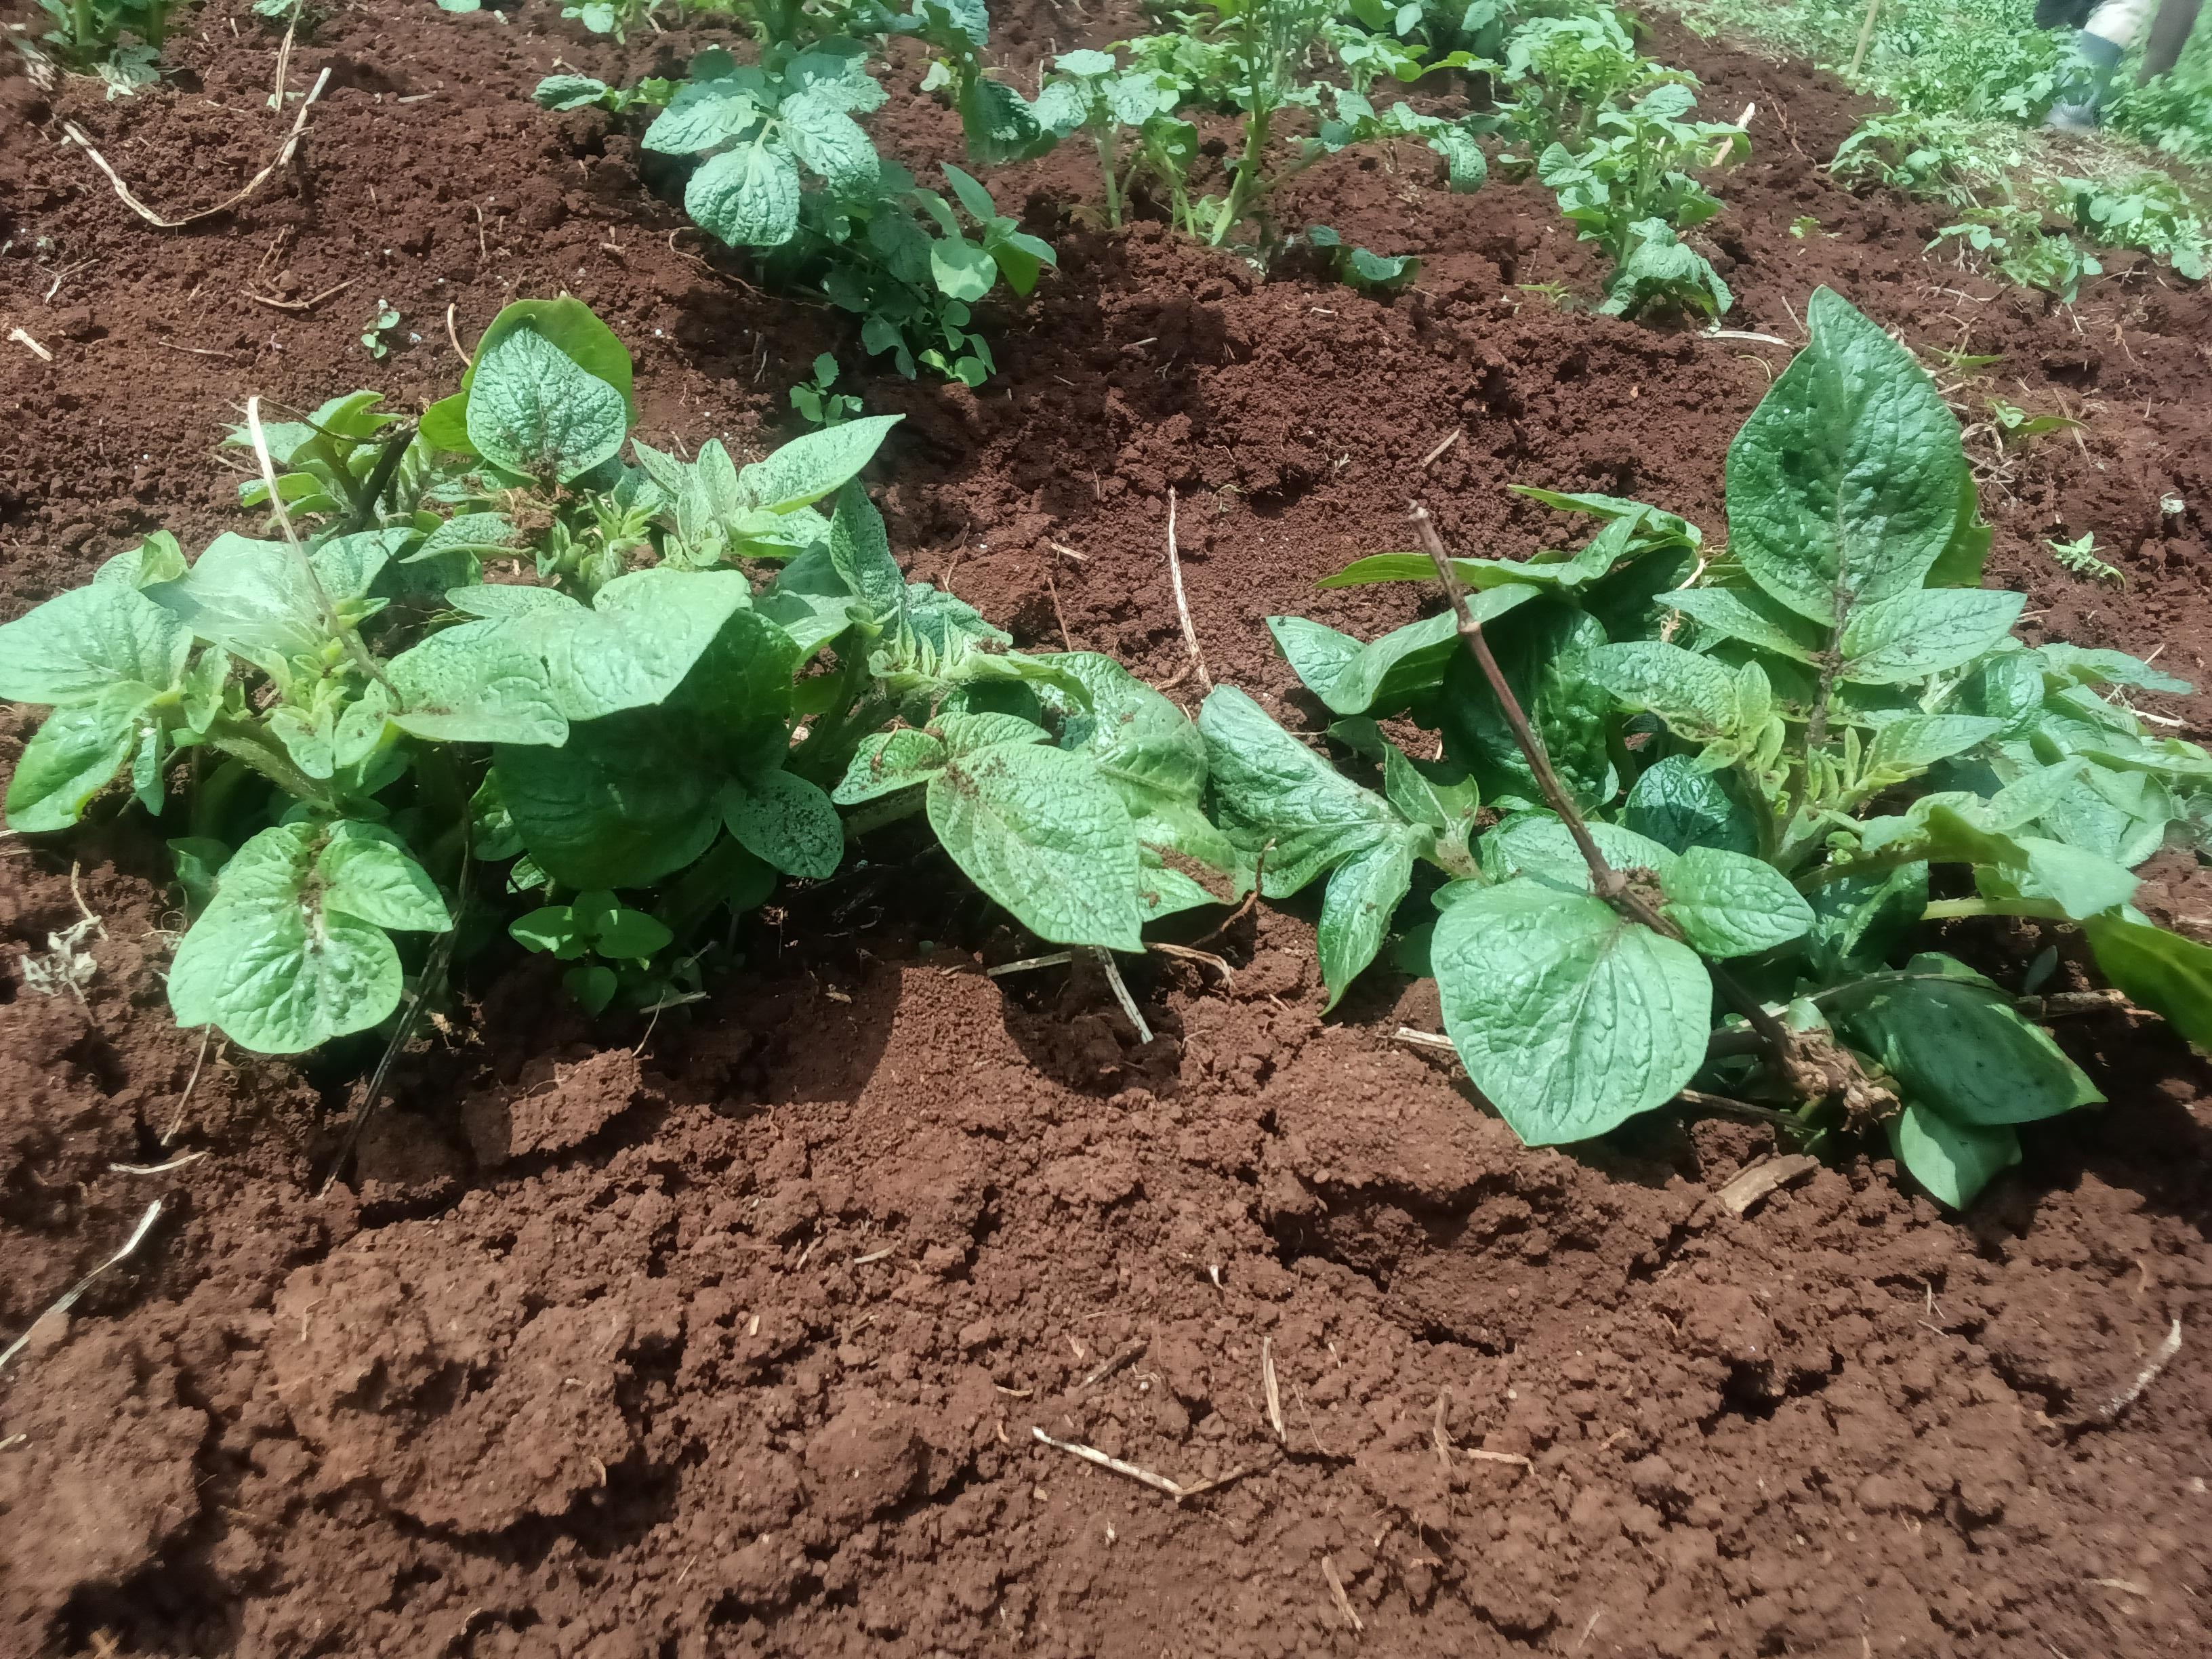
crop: potato
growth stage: emergence
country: Kenya
